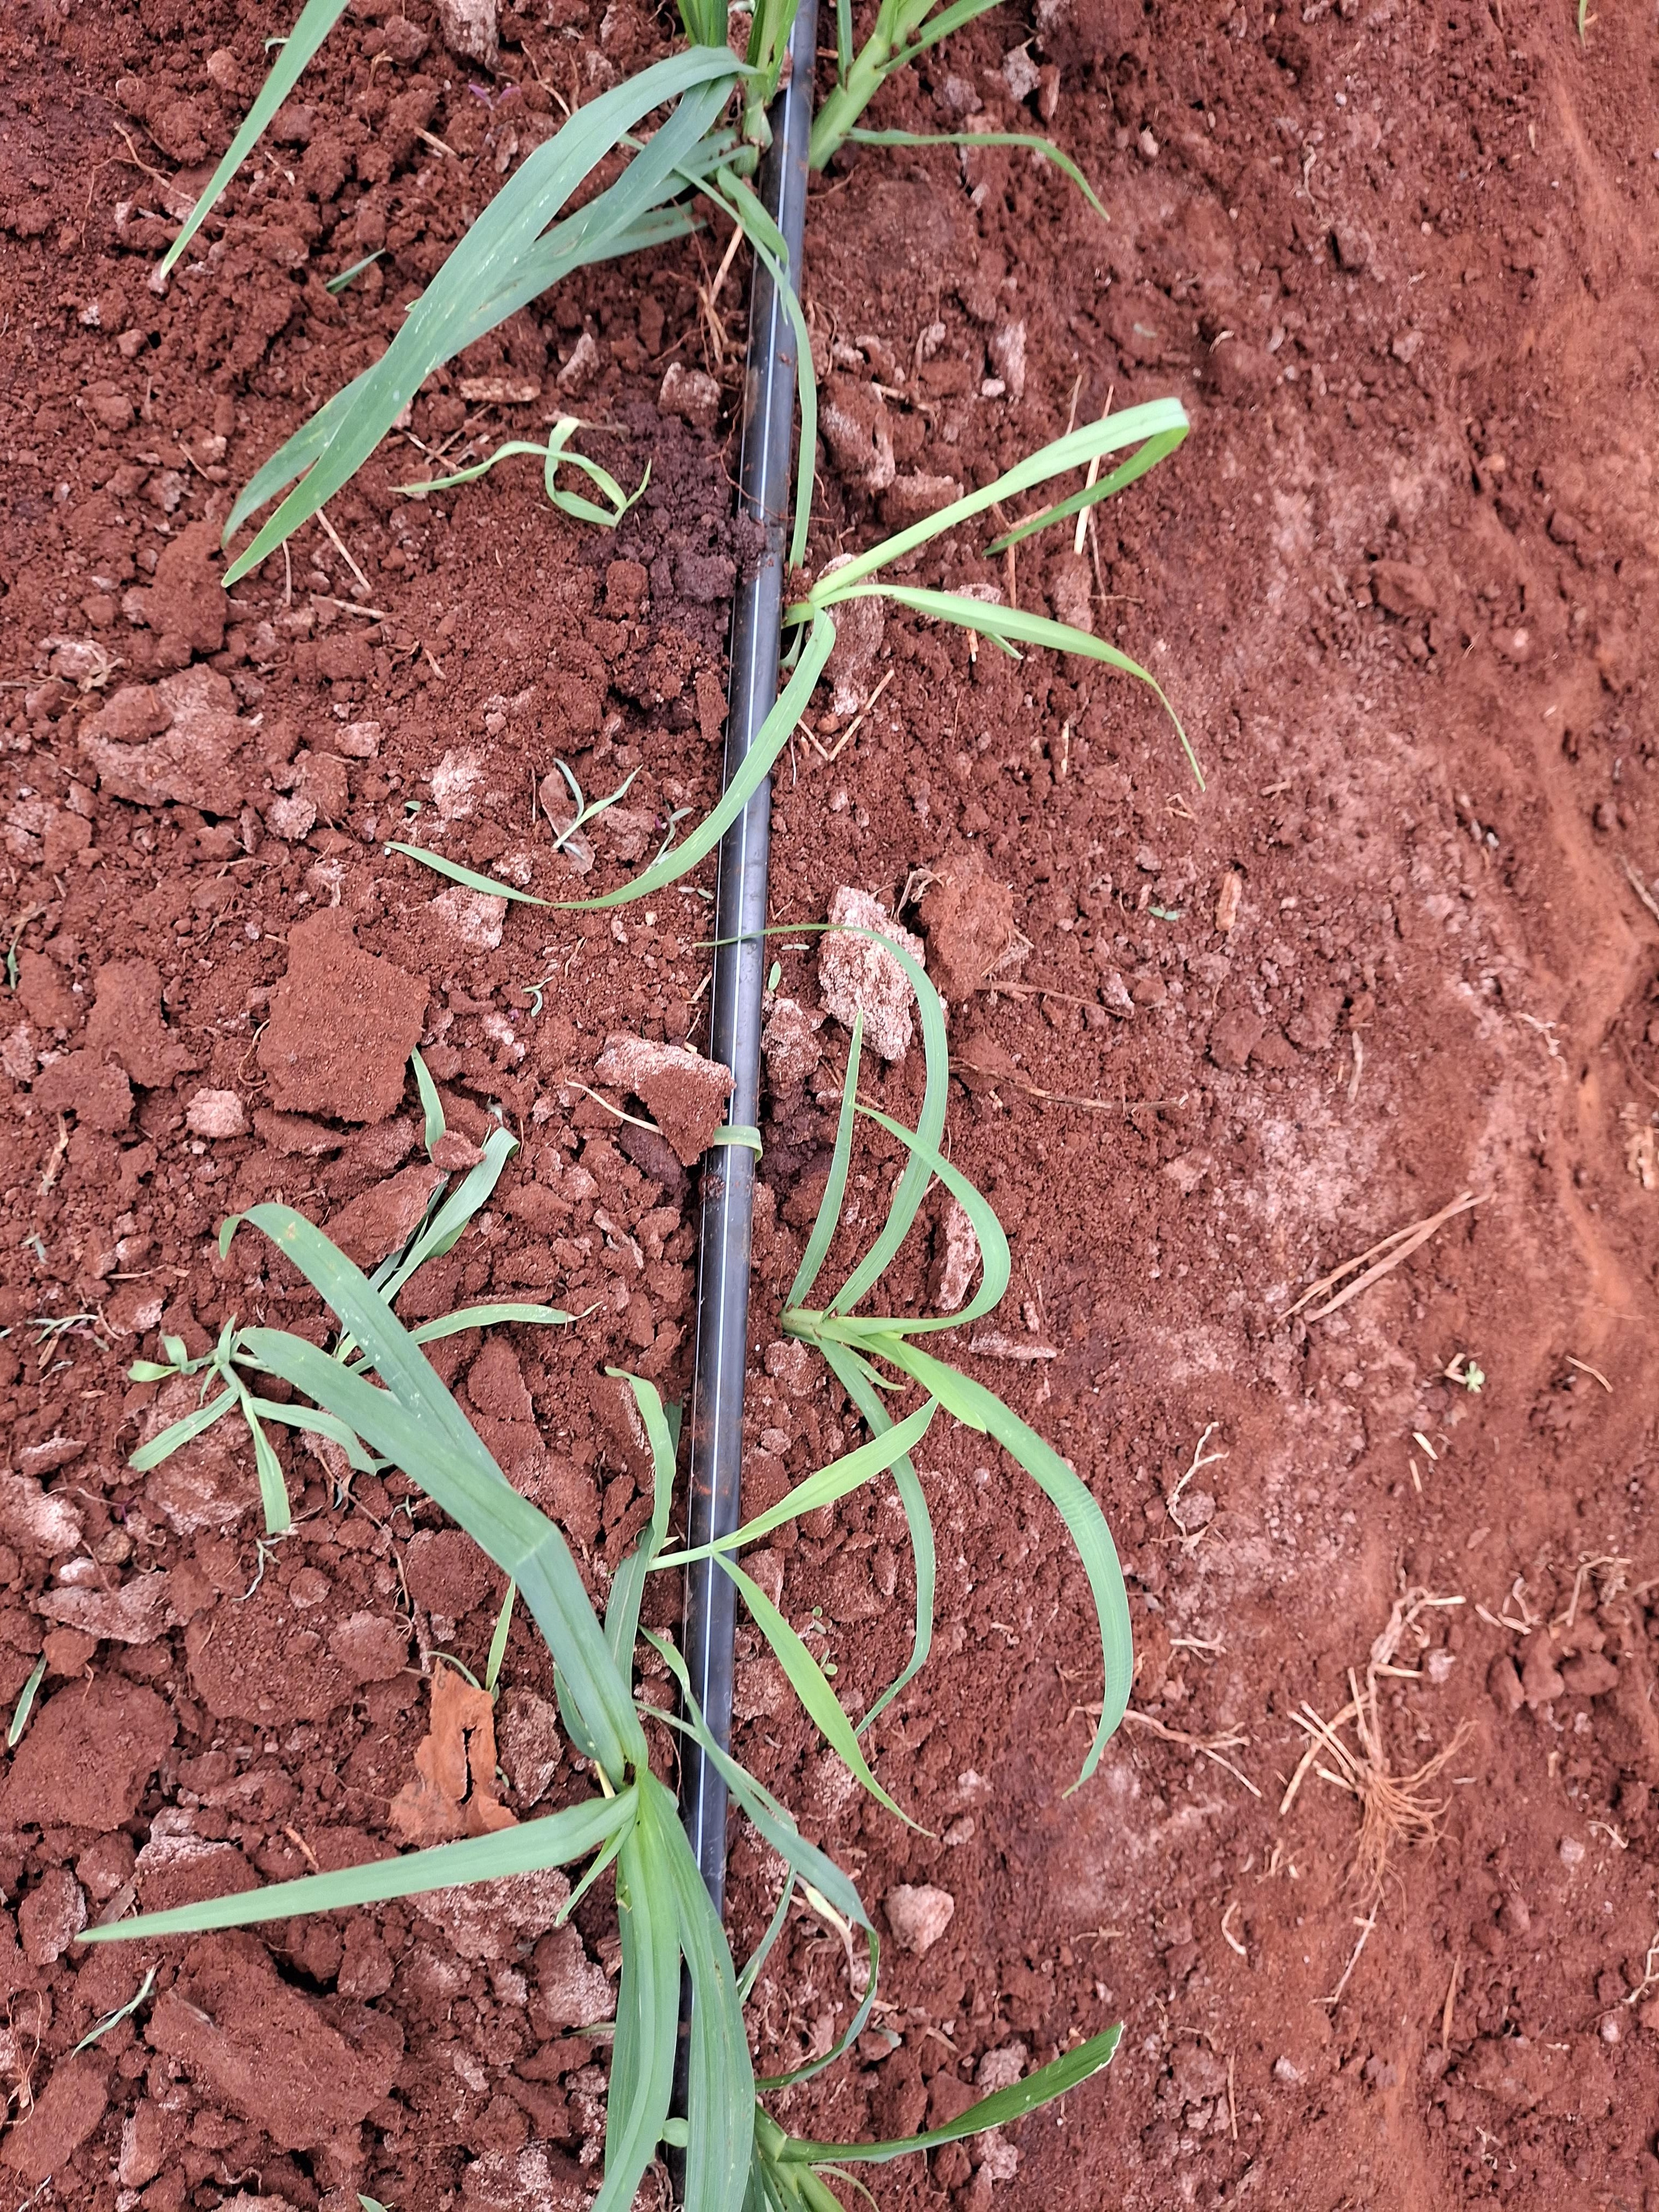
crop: finger millet
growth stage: vegetative
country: Kenya
